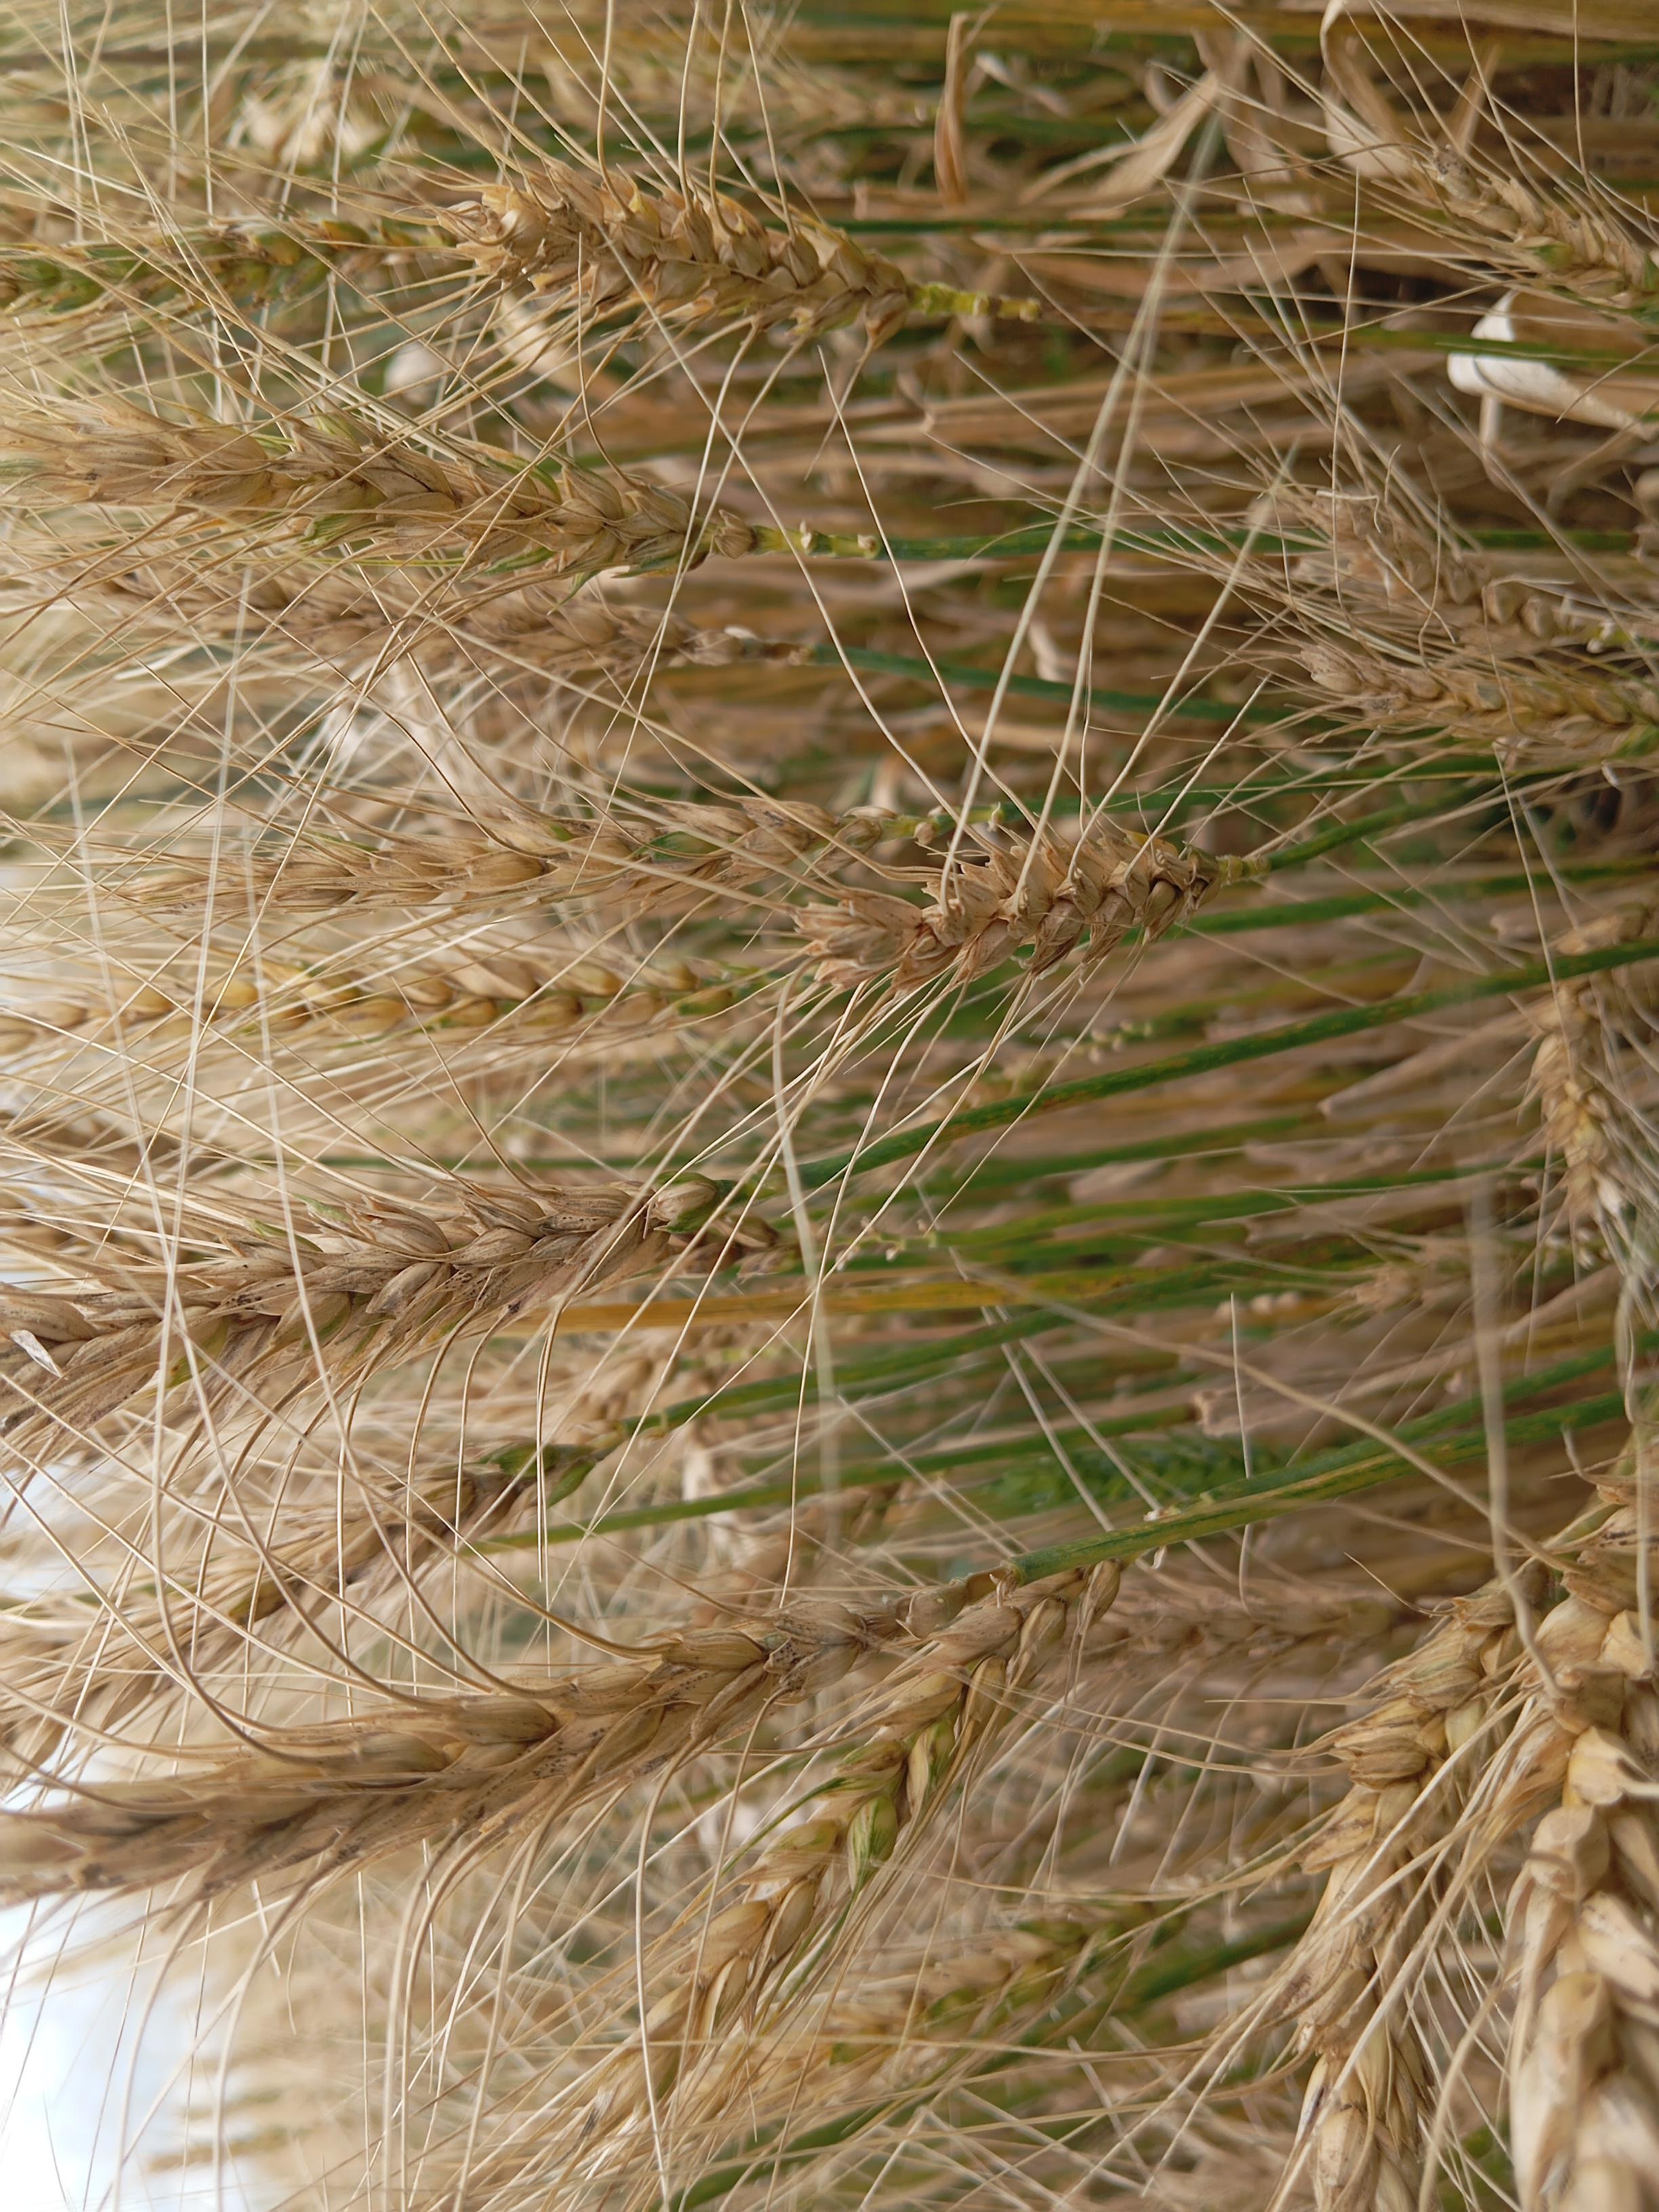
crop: wheat
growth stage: maturity
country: Kenya
